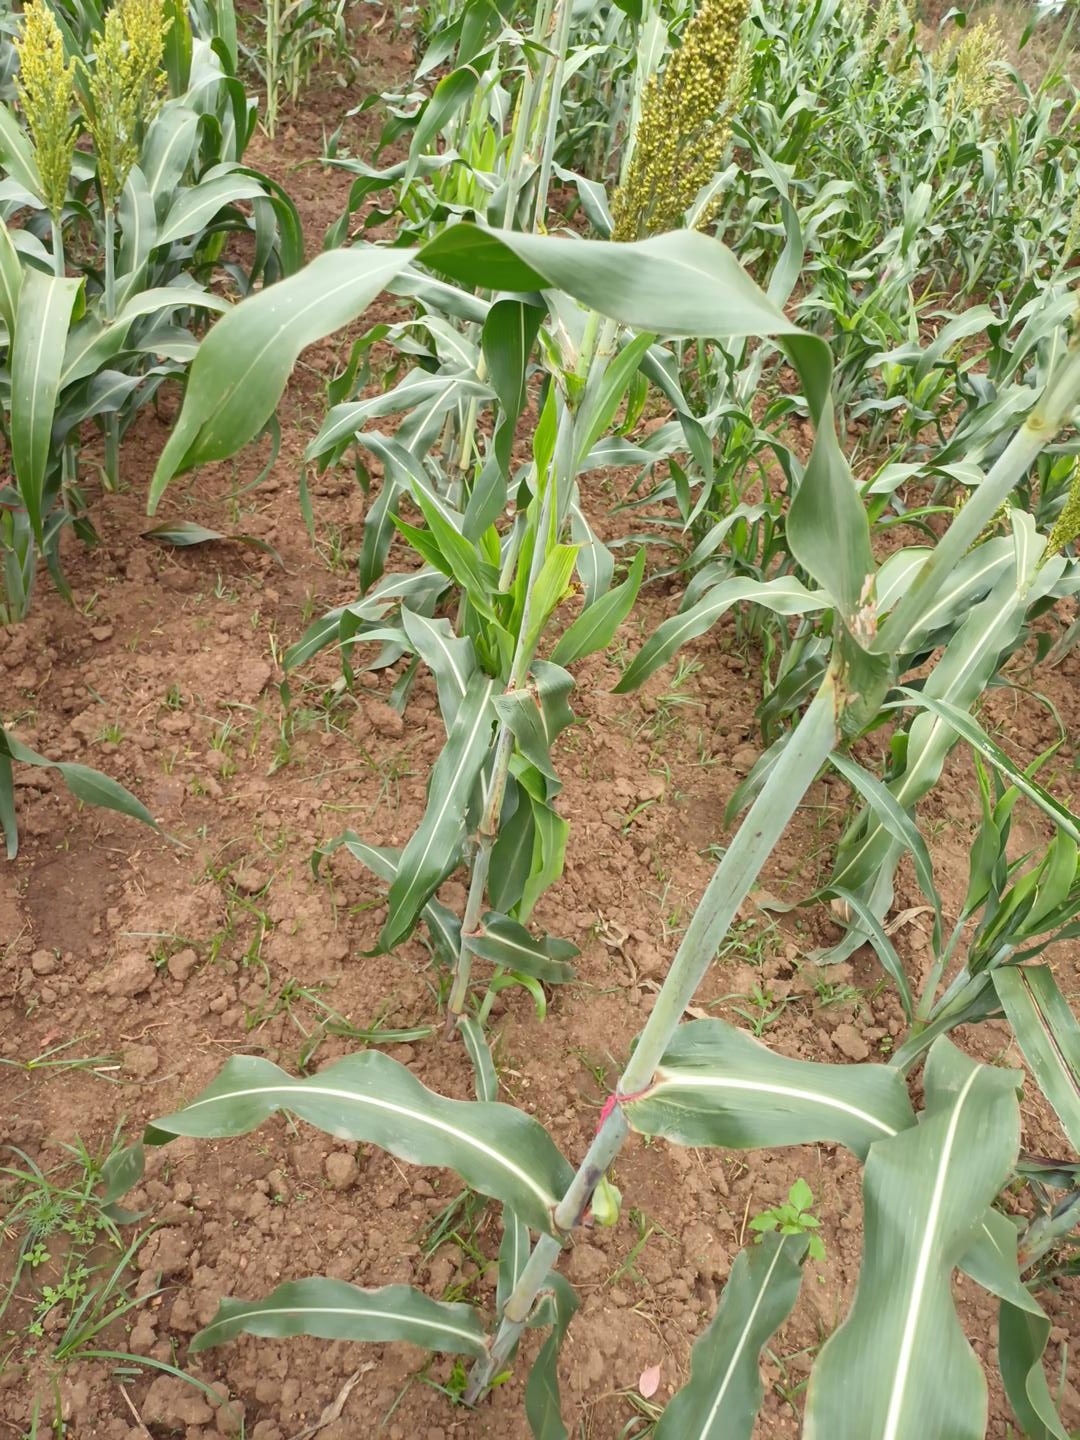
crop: sorghum
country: Kenya
